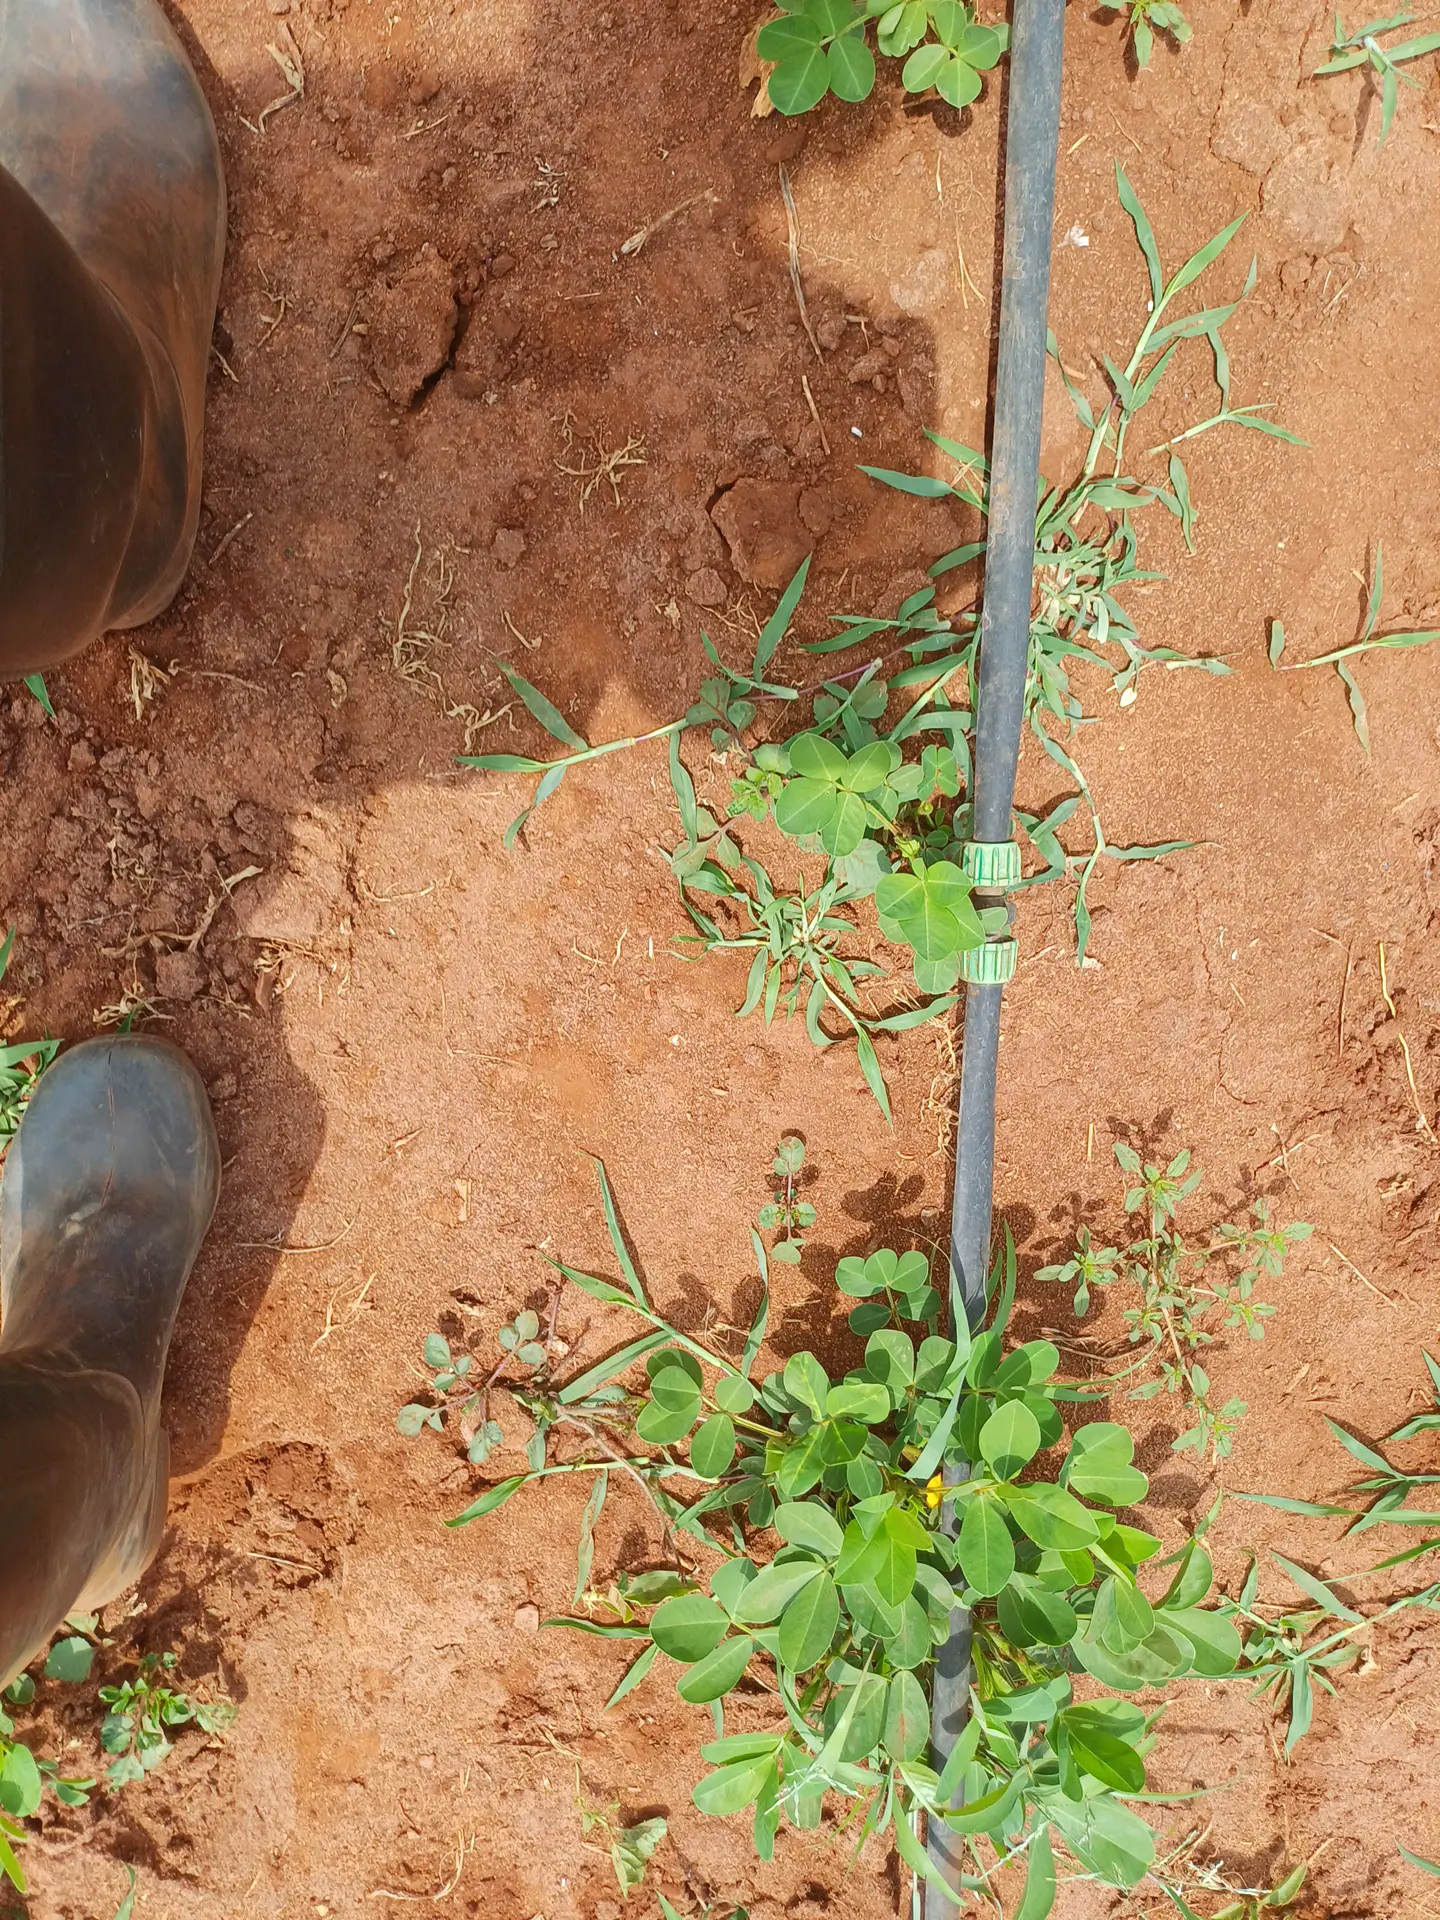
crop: groundnut
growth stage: vegetative
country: Kenya
